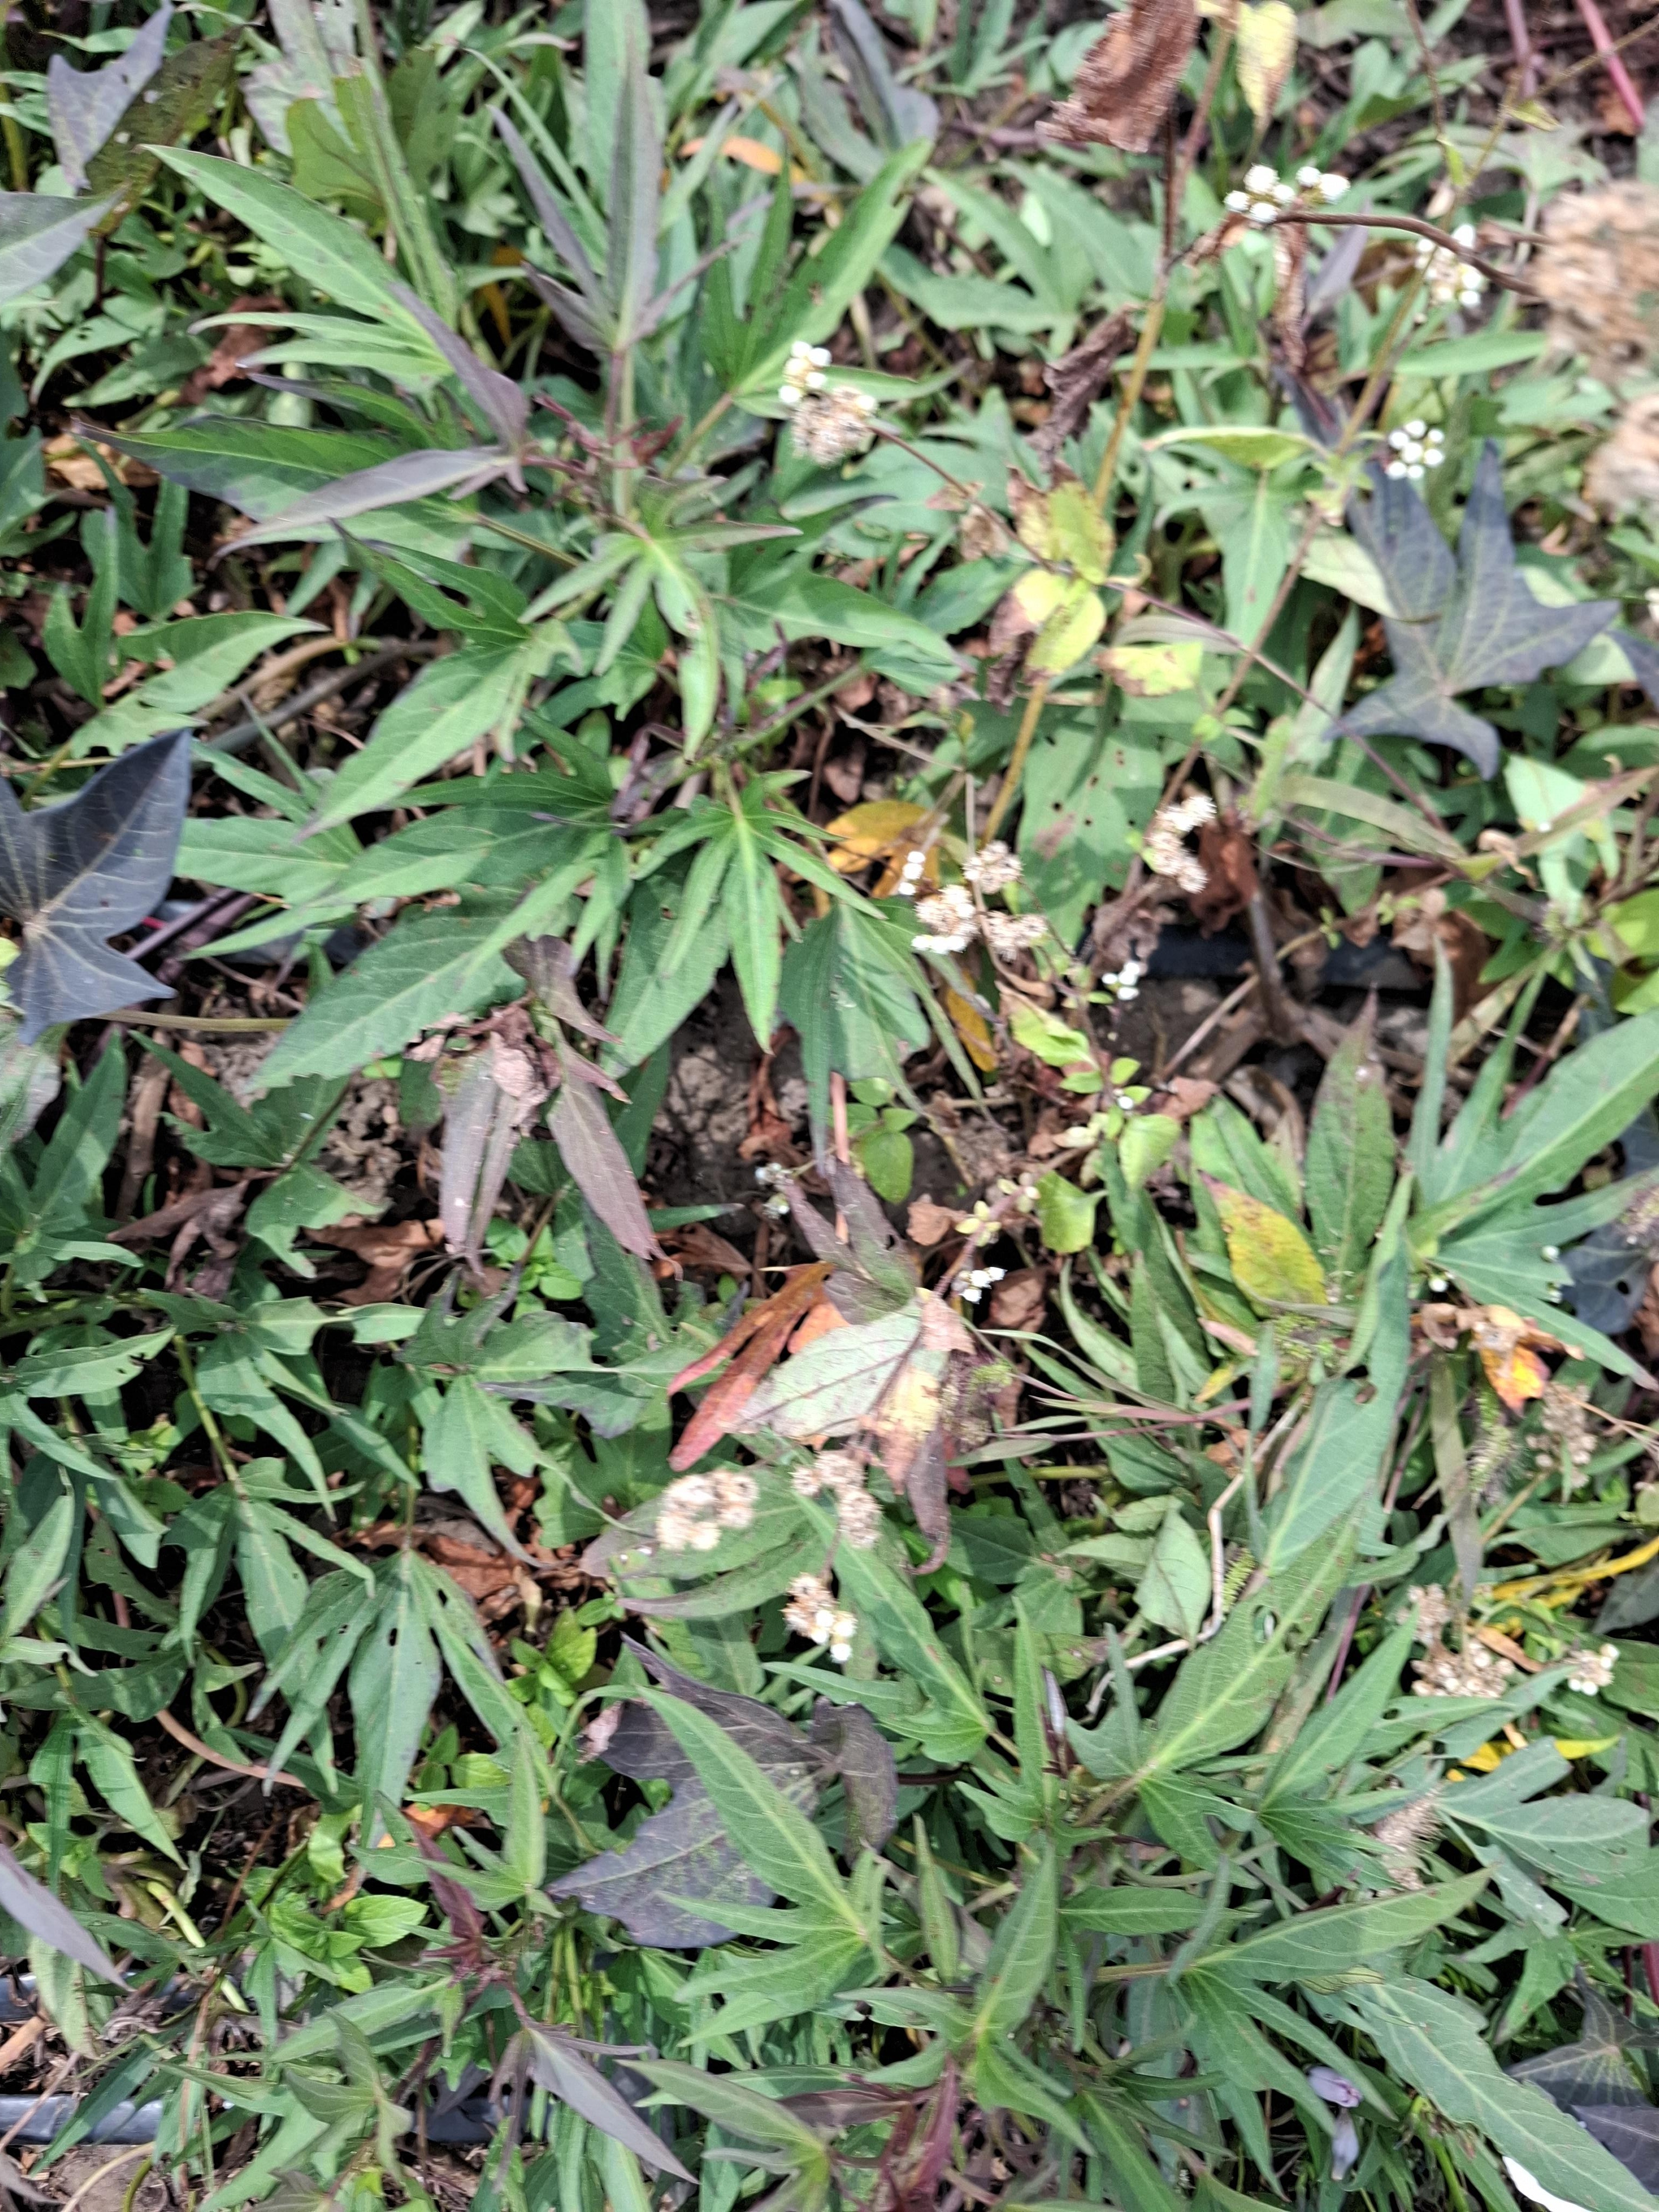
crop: sweet potato
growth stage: flowering
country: Tanzania
